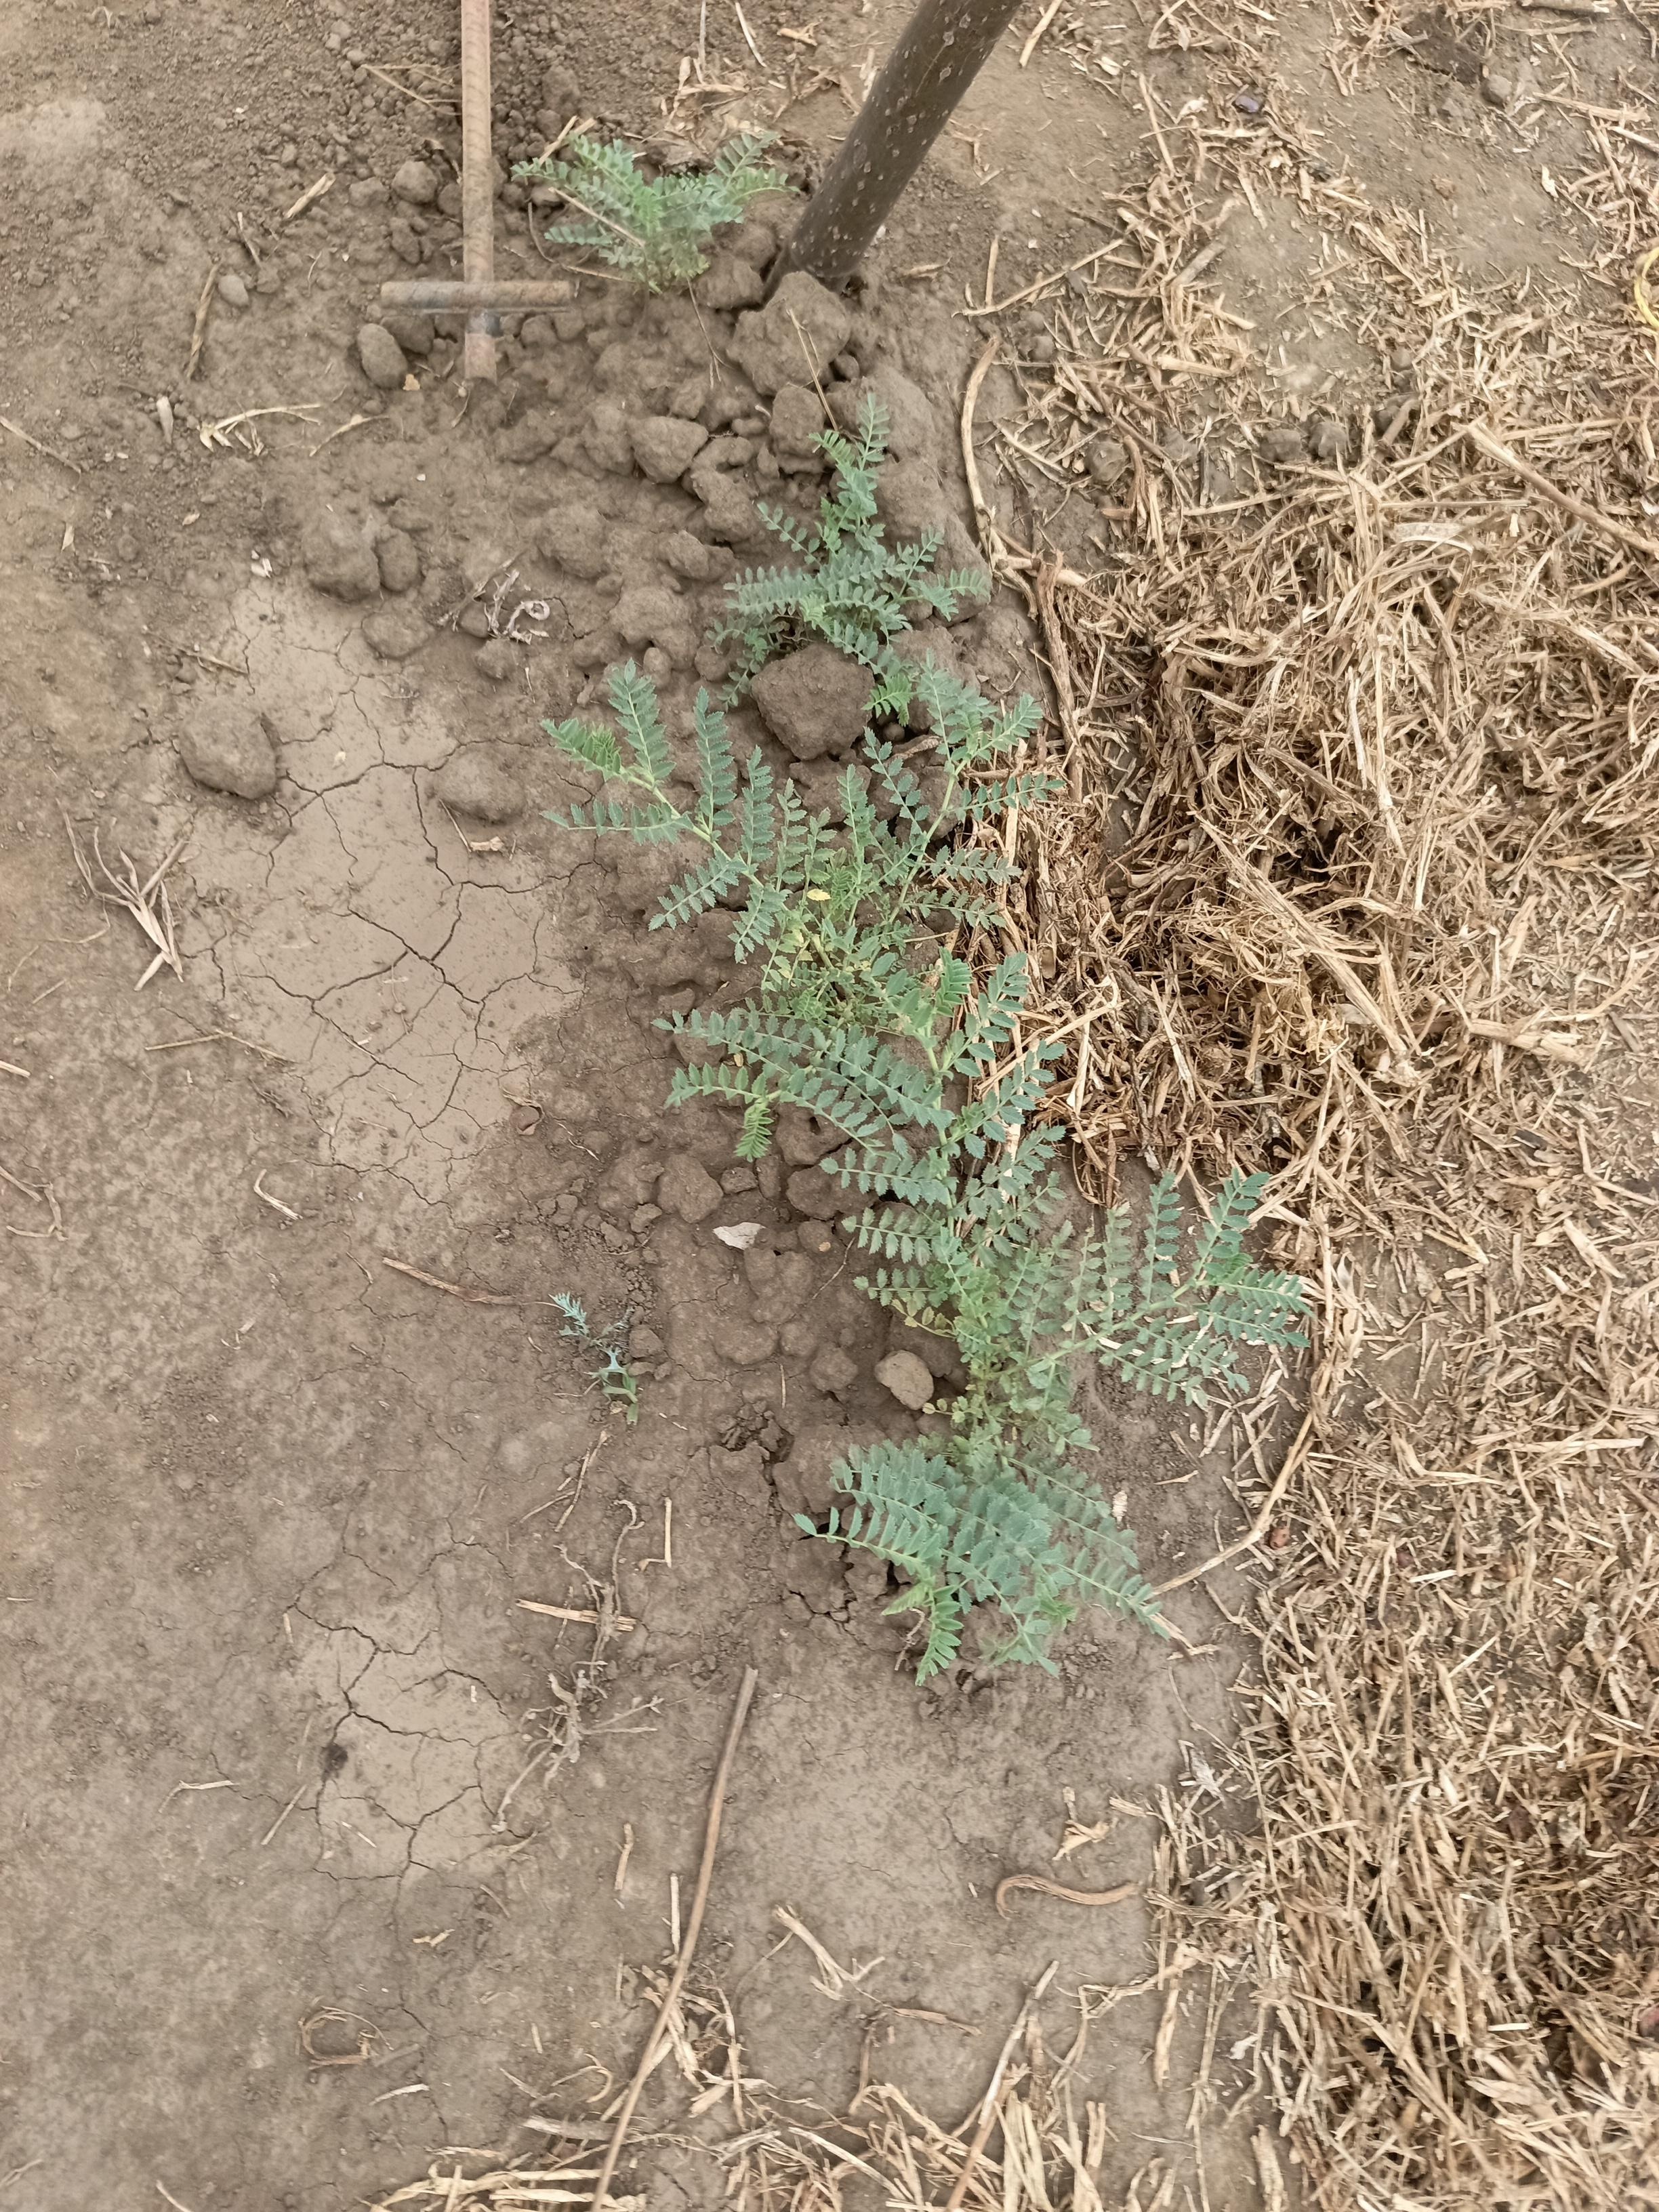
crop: chickpea
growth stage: flowering
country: Tanzania
